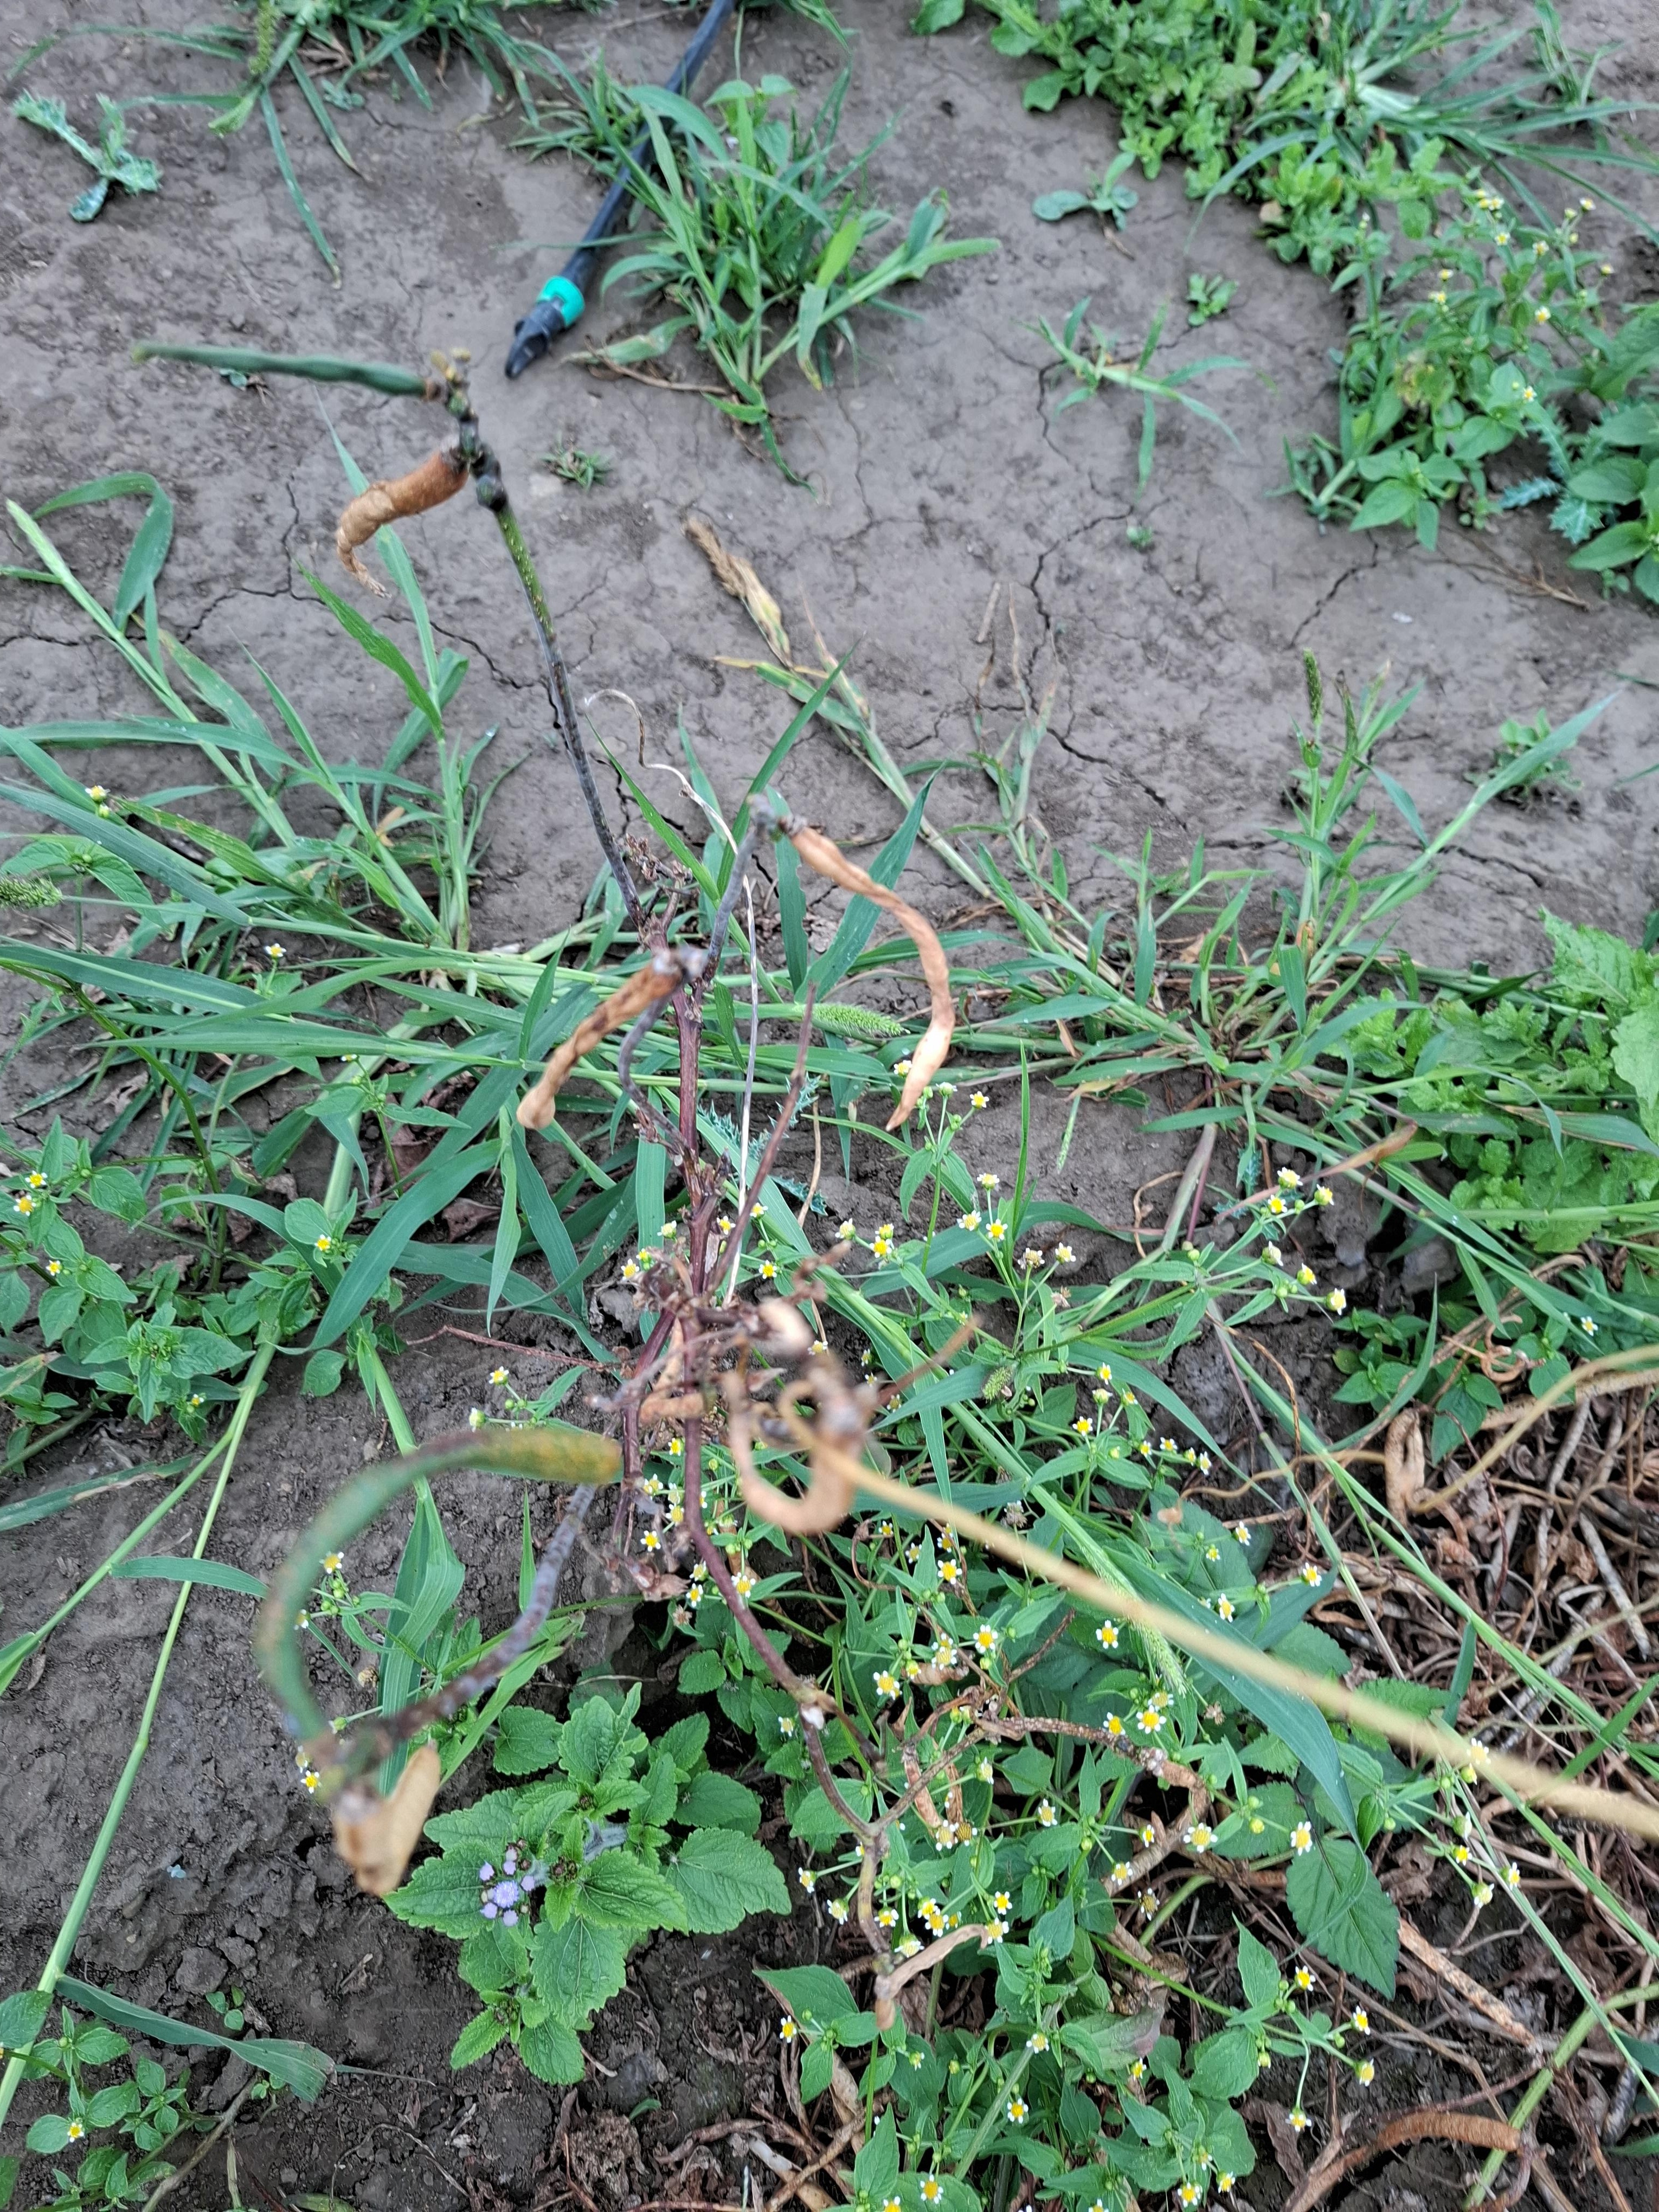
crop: cowpea
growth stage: development pod
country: Tanzania
